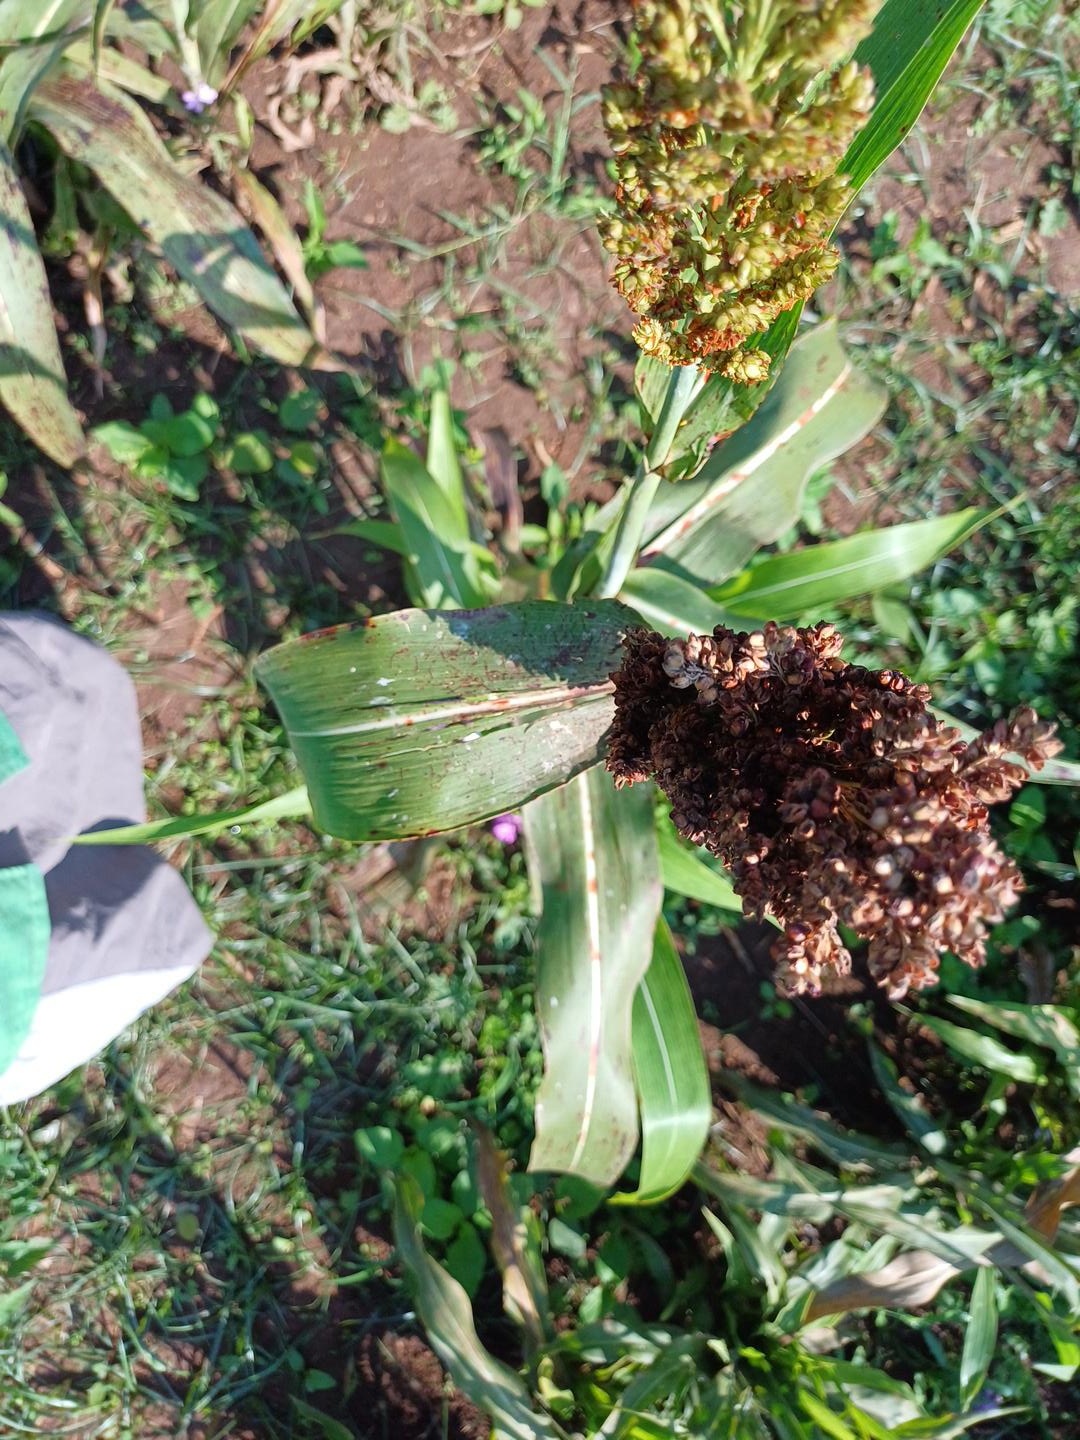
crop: sorghum
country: Kenya
